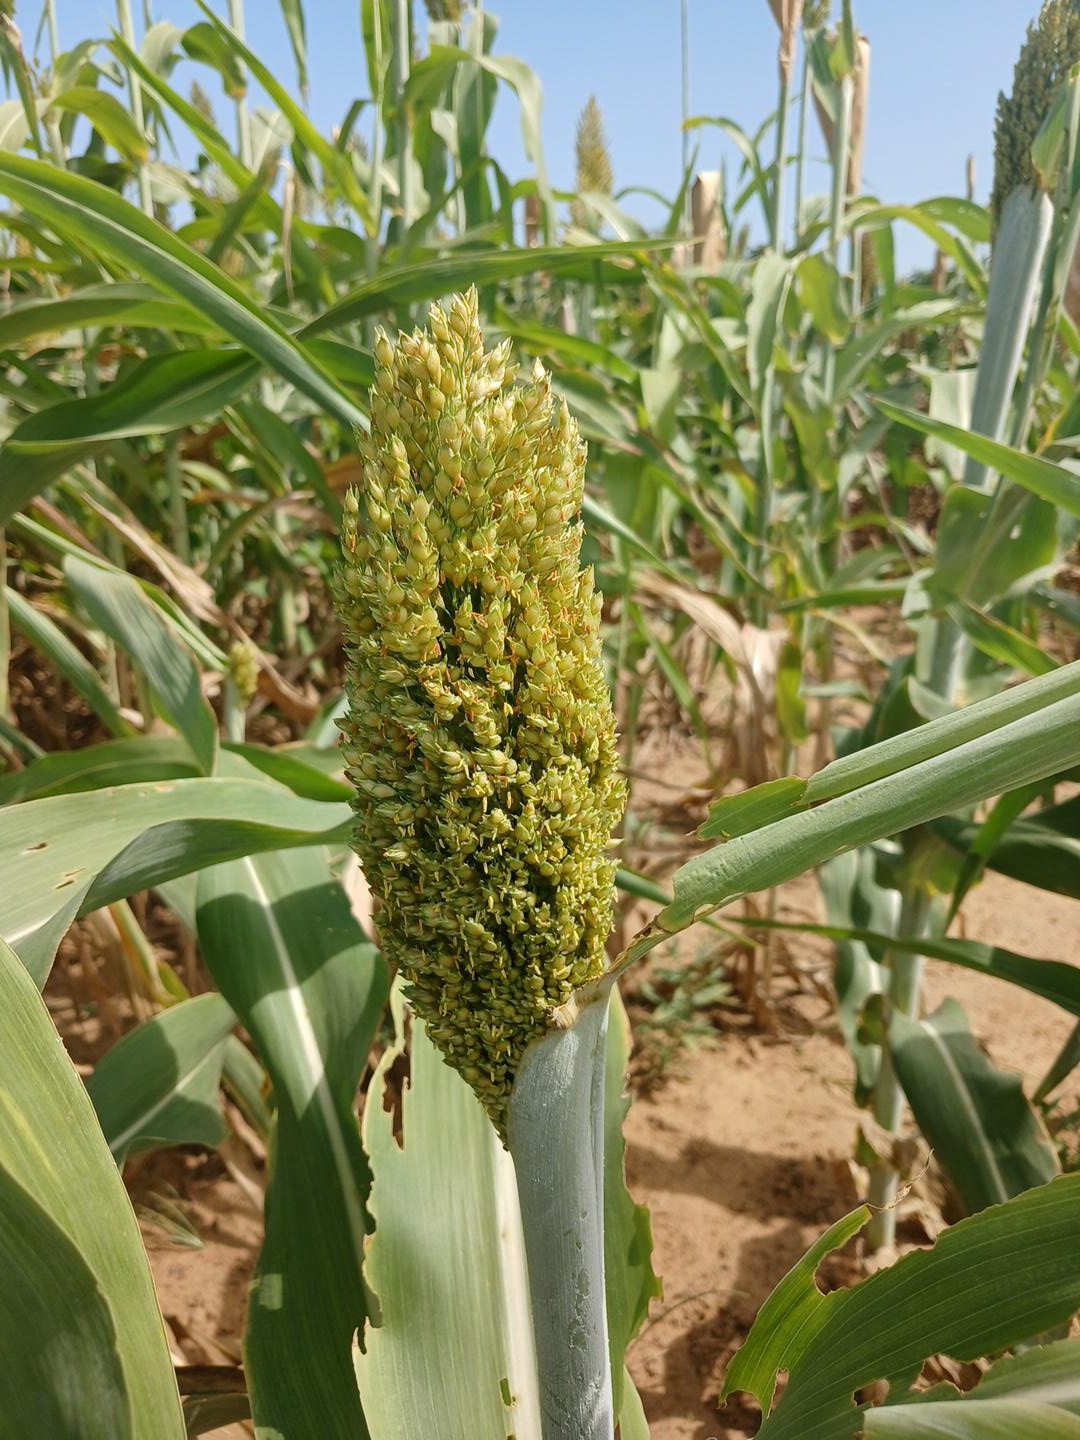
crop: sorghum
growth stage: flowering
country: Senegal
